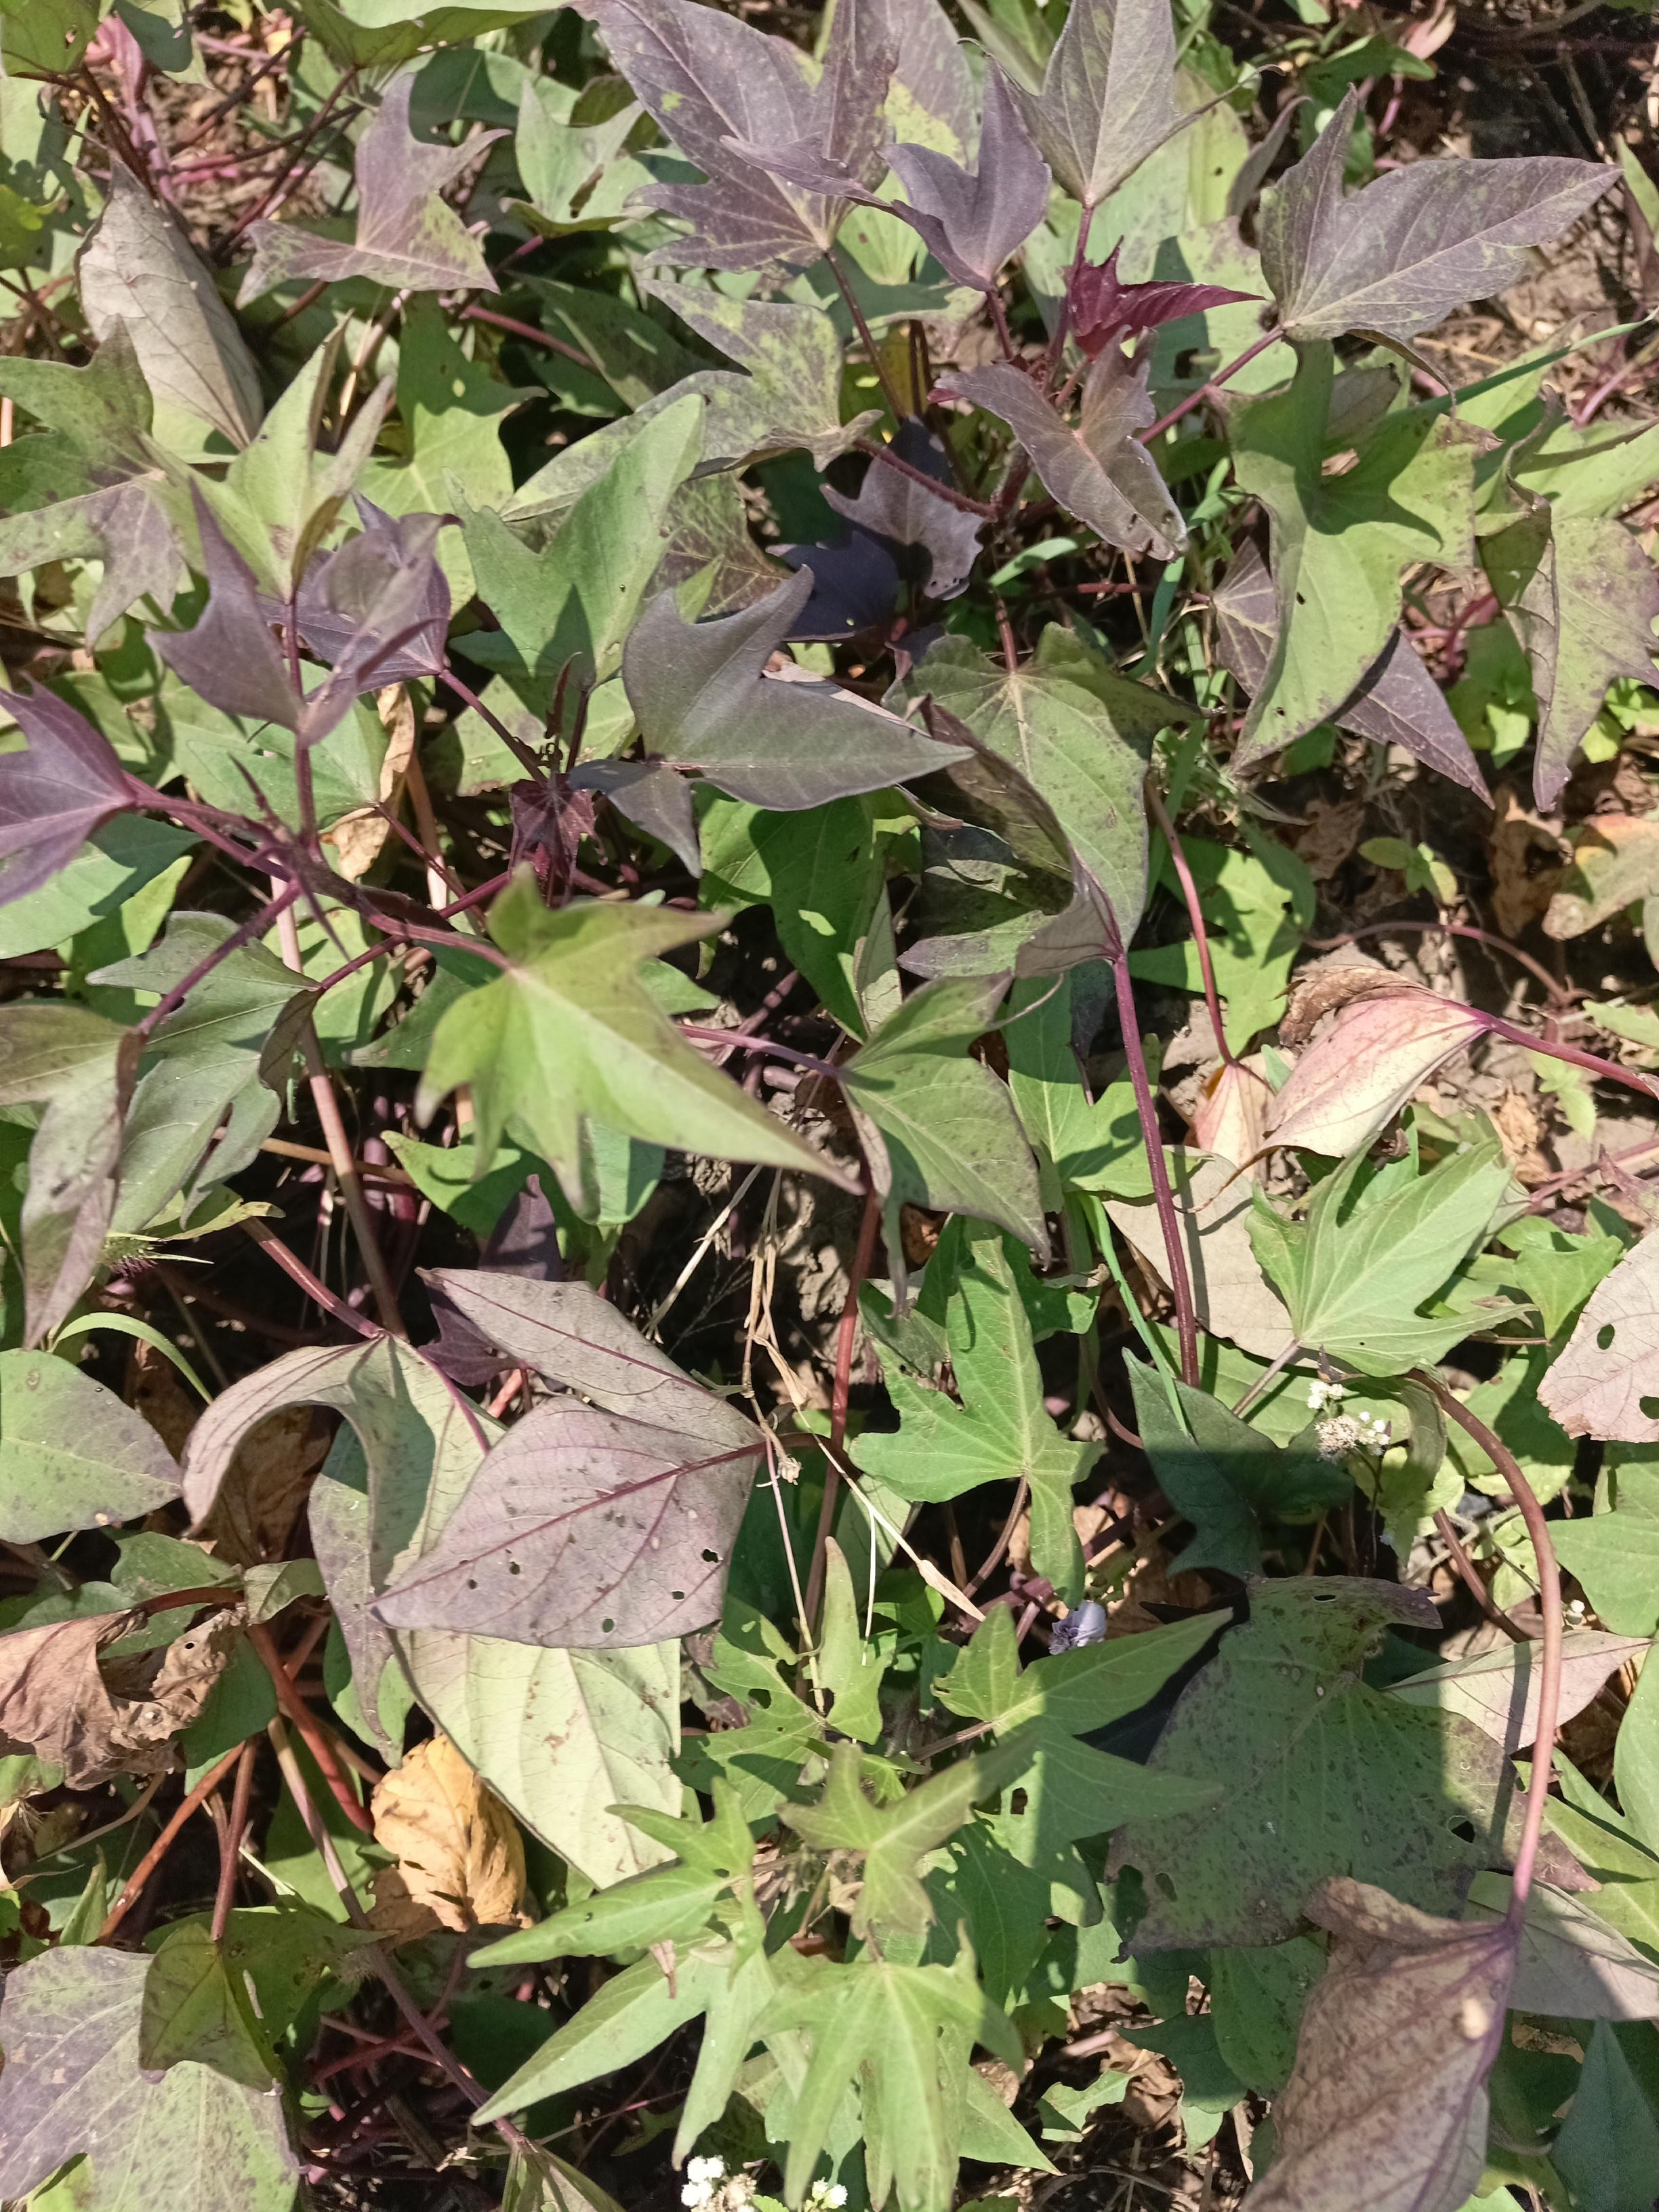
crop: sweet potato
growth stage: flowering
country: Tanzania
